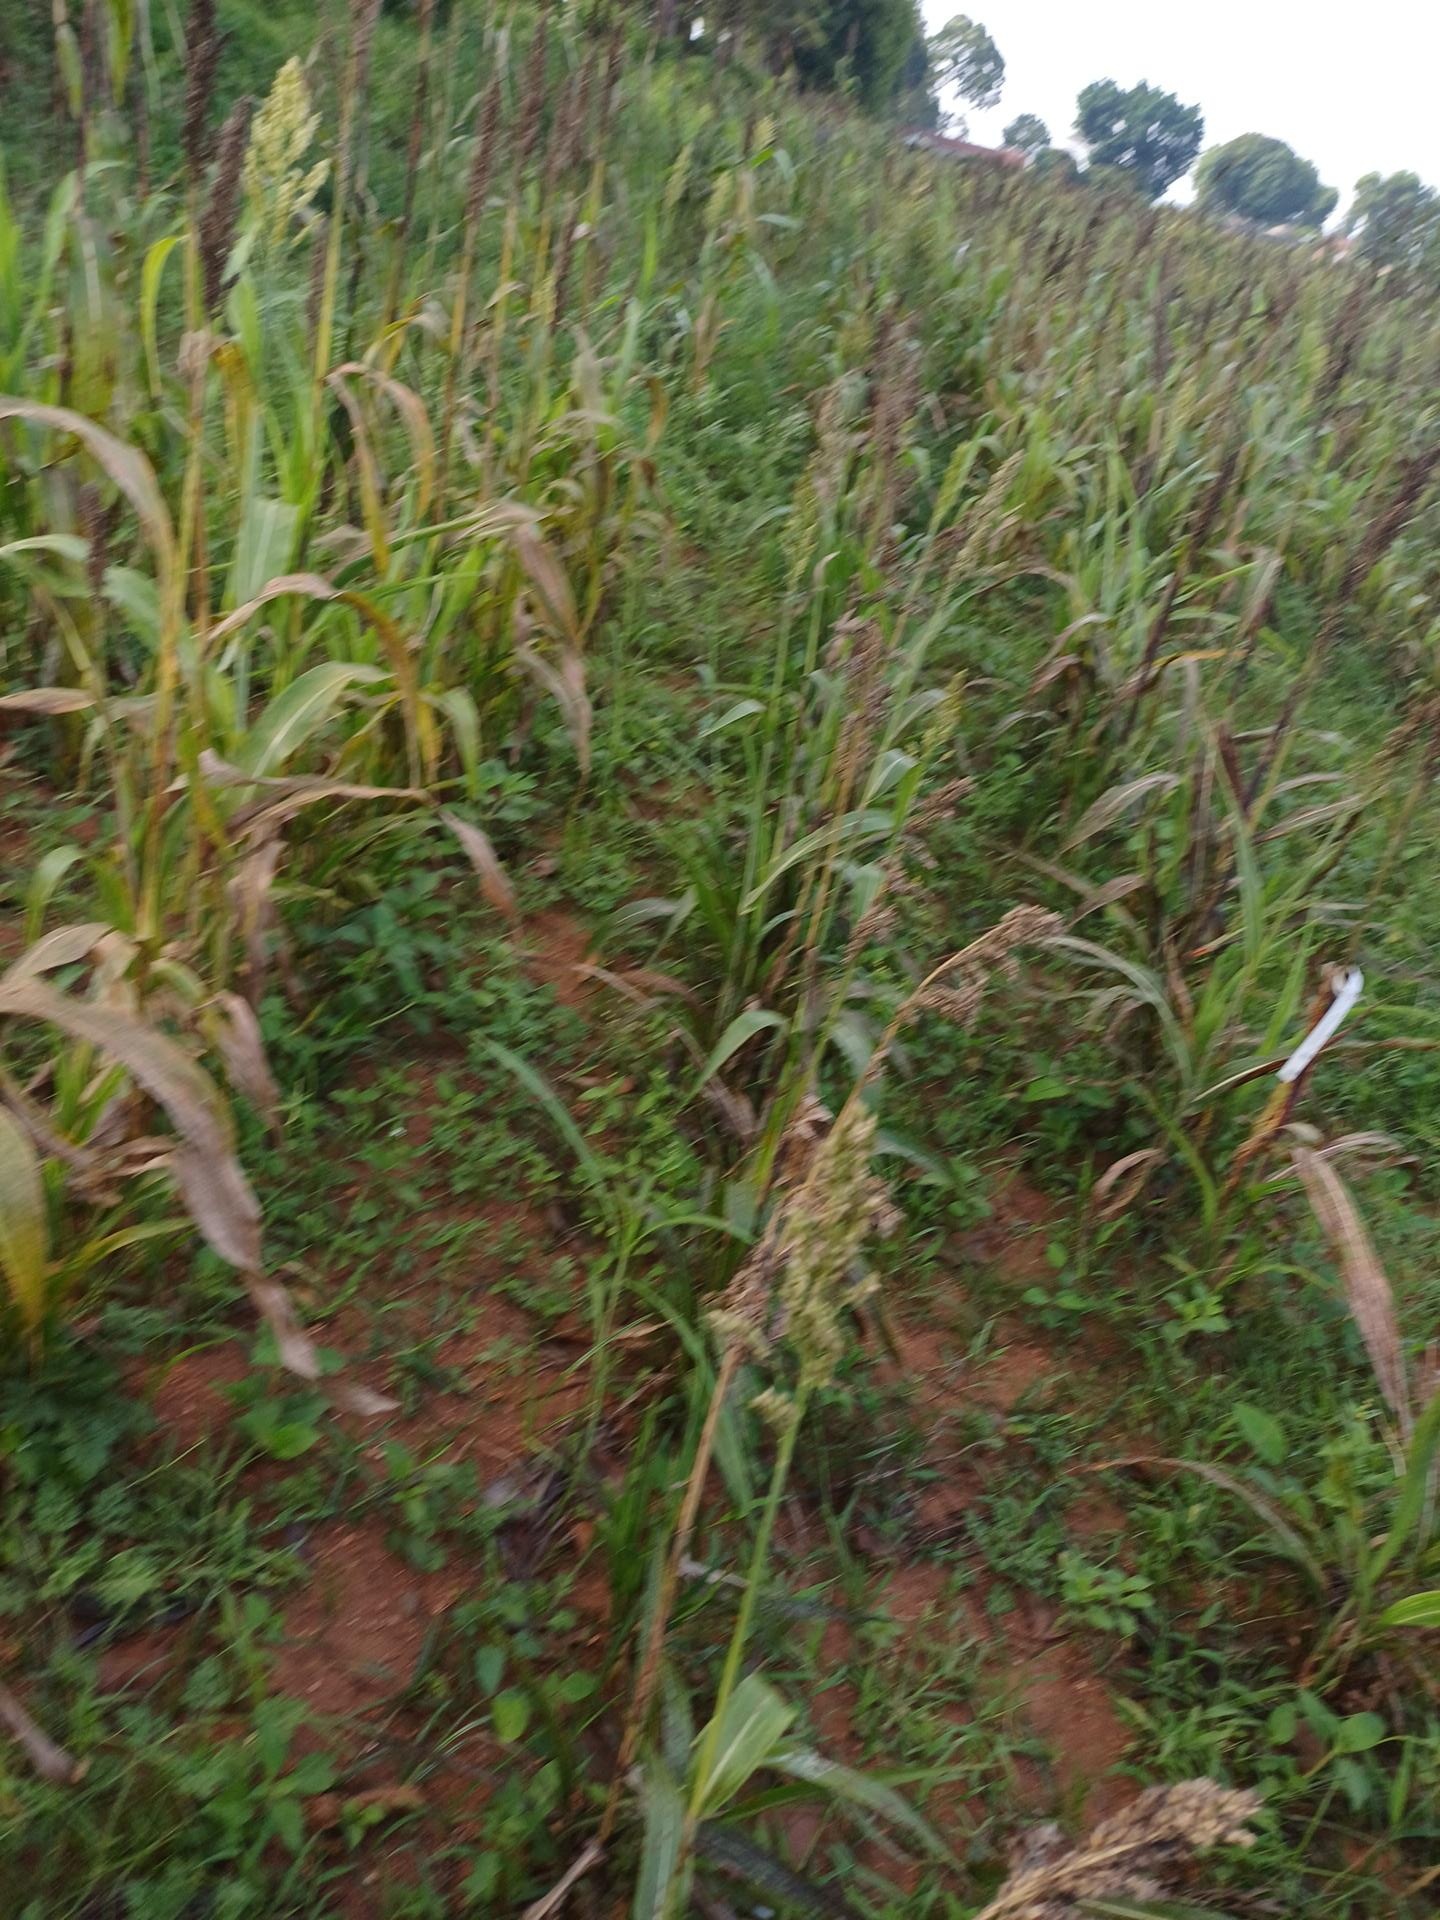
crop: sorghum
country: Kenya
